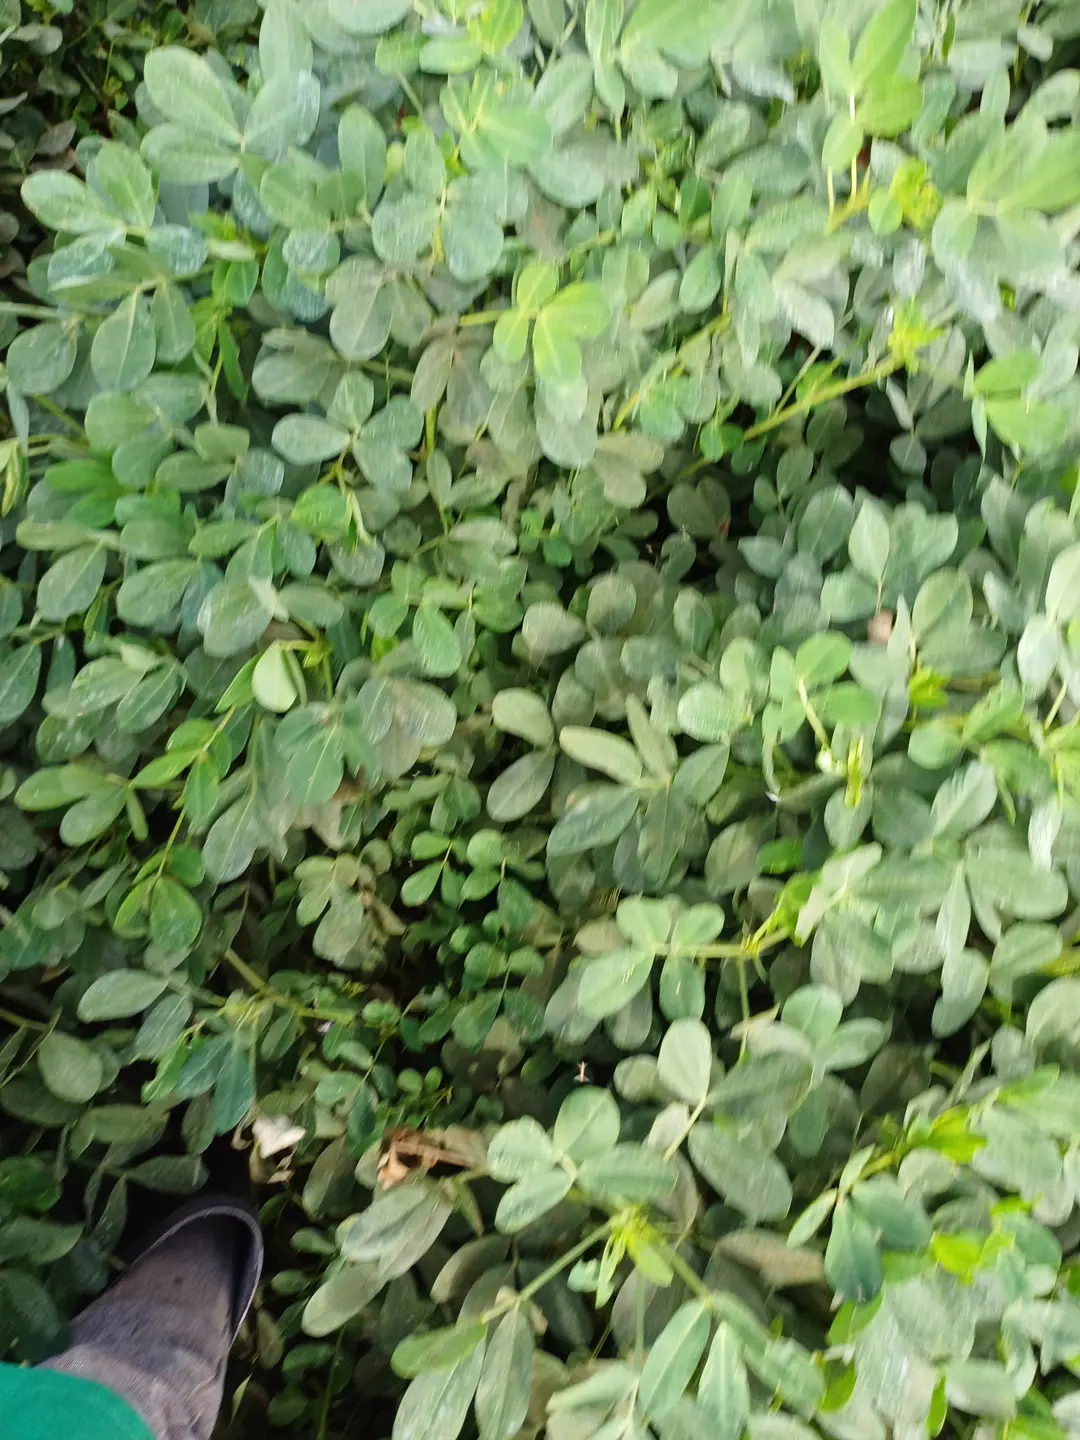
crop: groundnut
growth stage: pegging
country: Kenya
